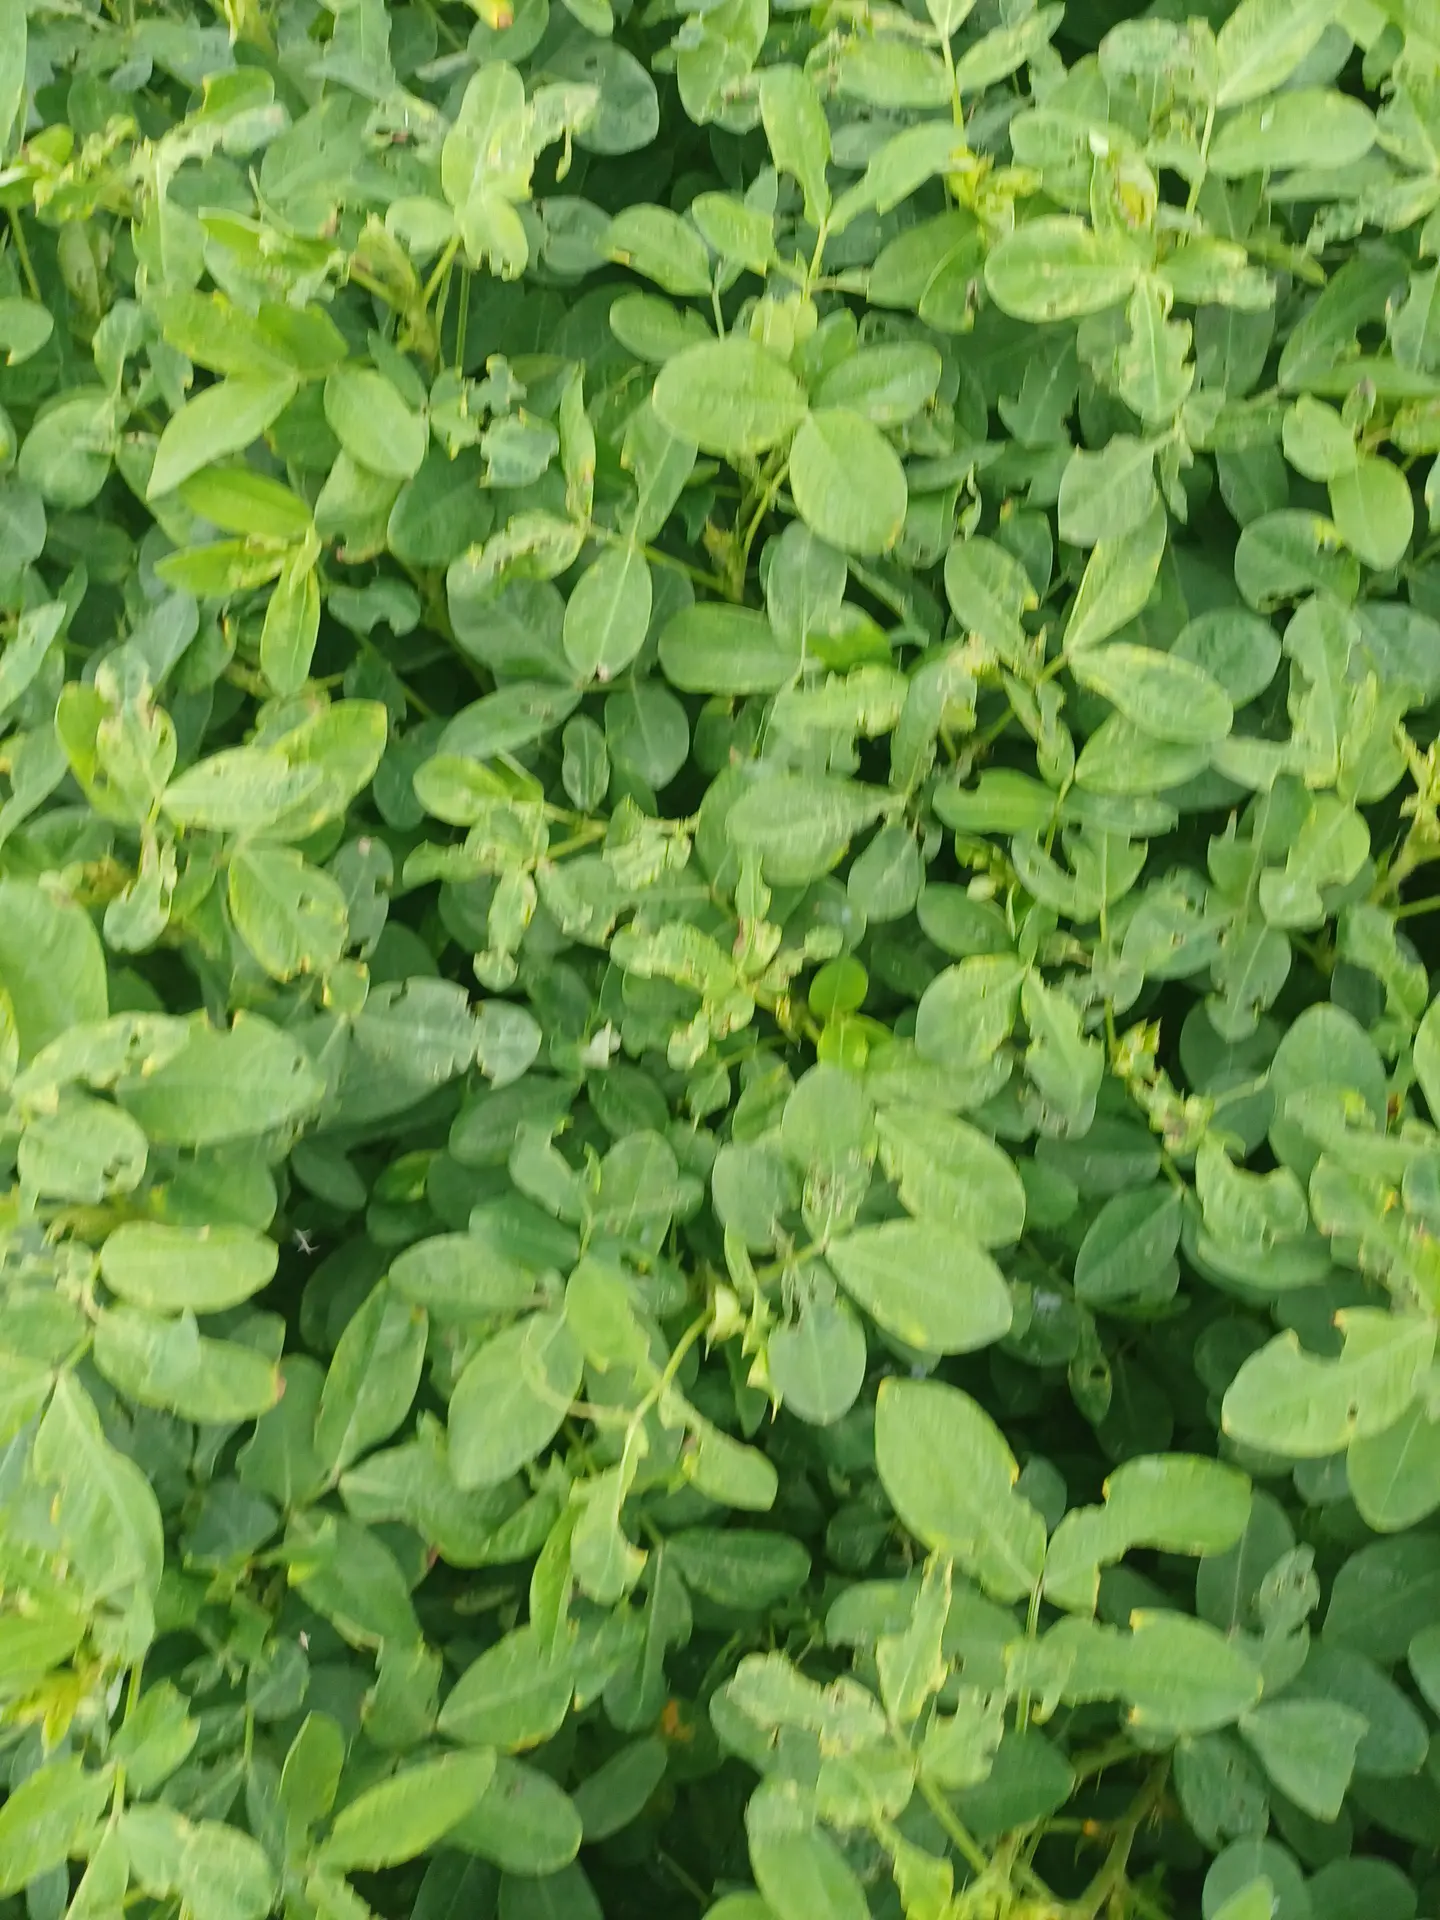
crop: groundnut
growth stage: pegging
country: Kenya
